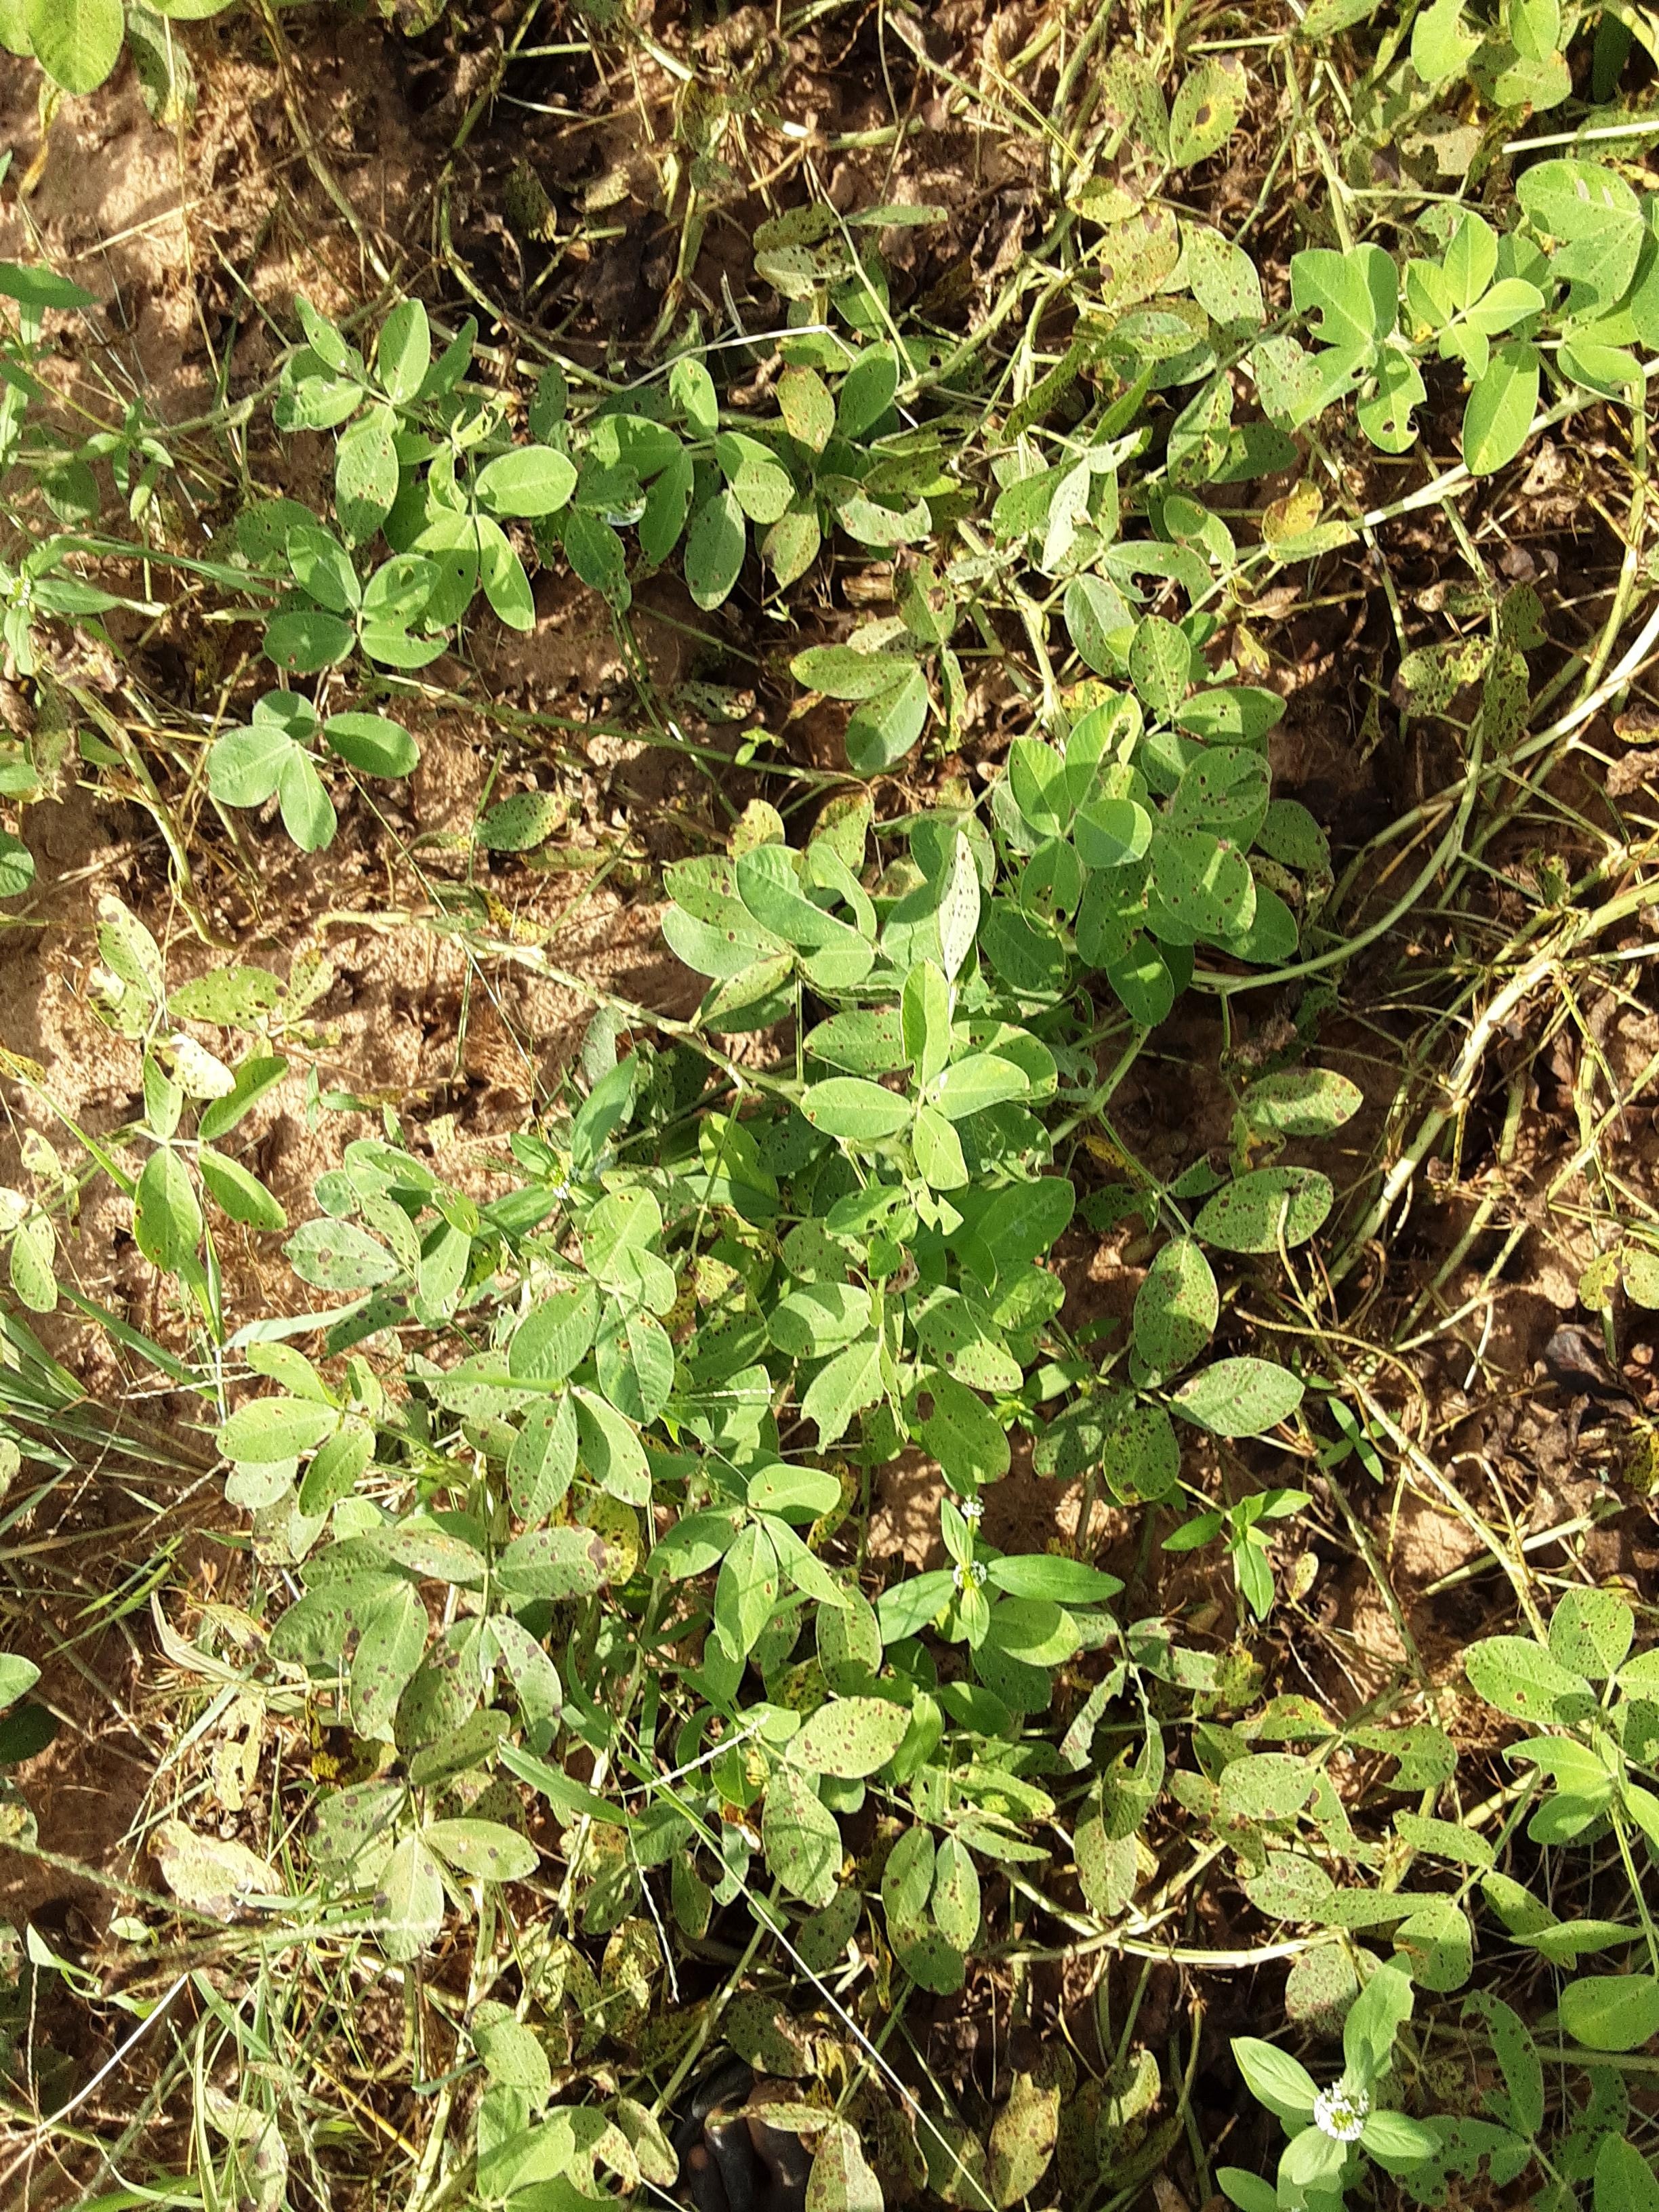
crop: groundnut
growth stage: flowering
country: Senegal
